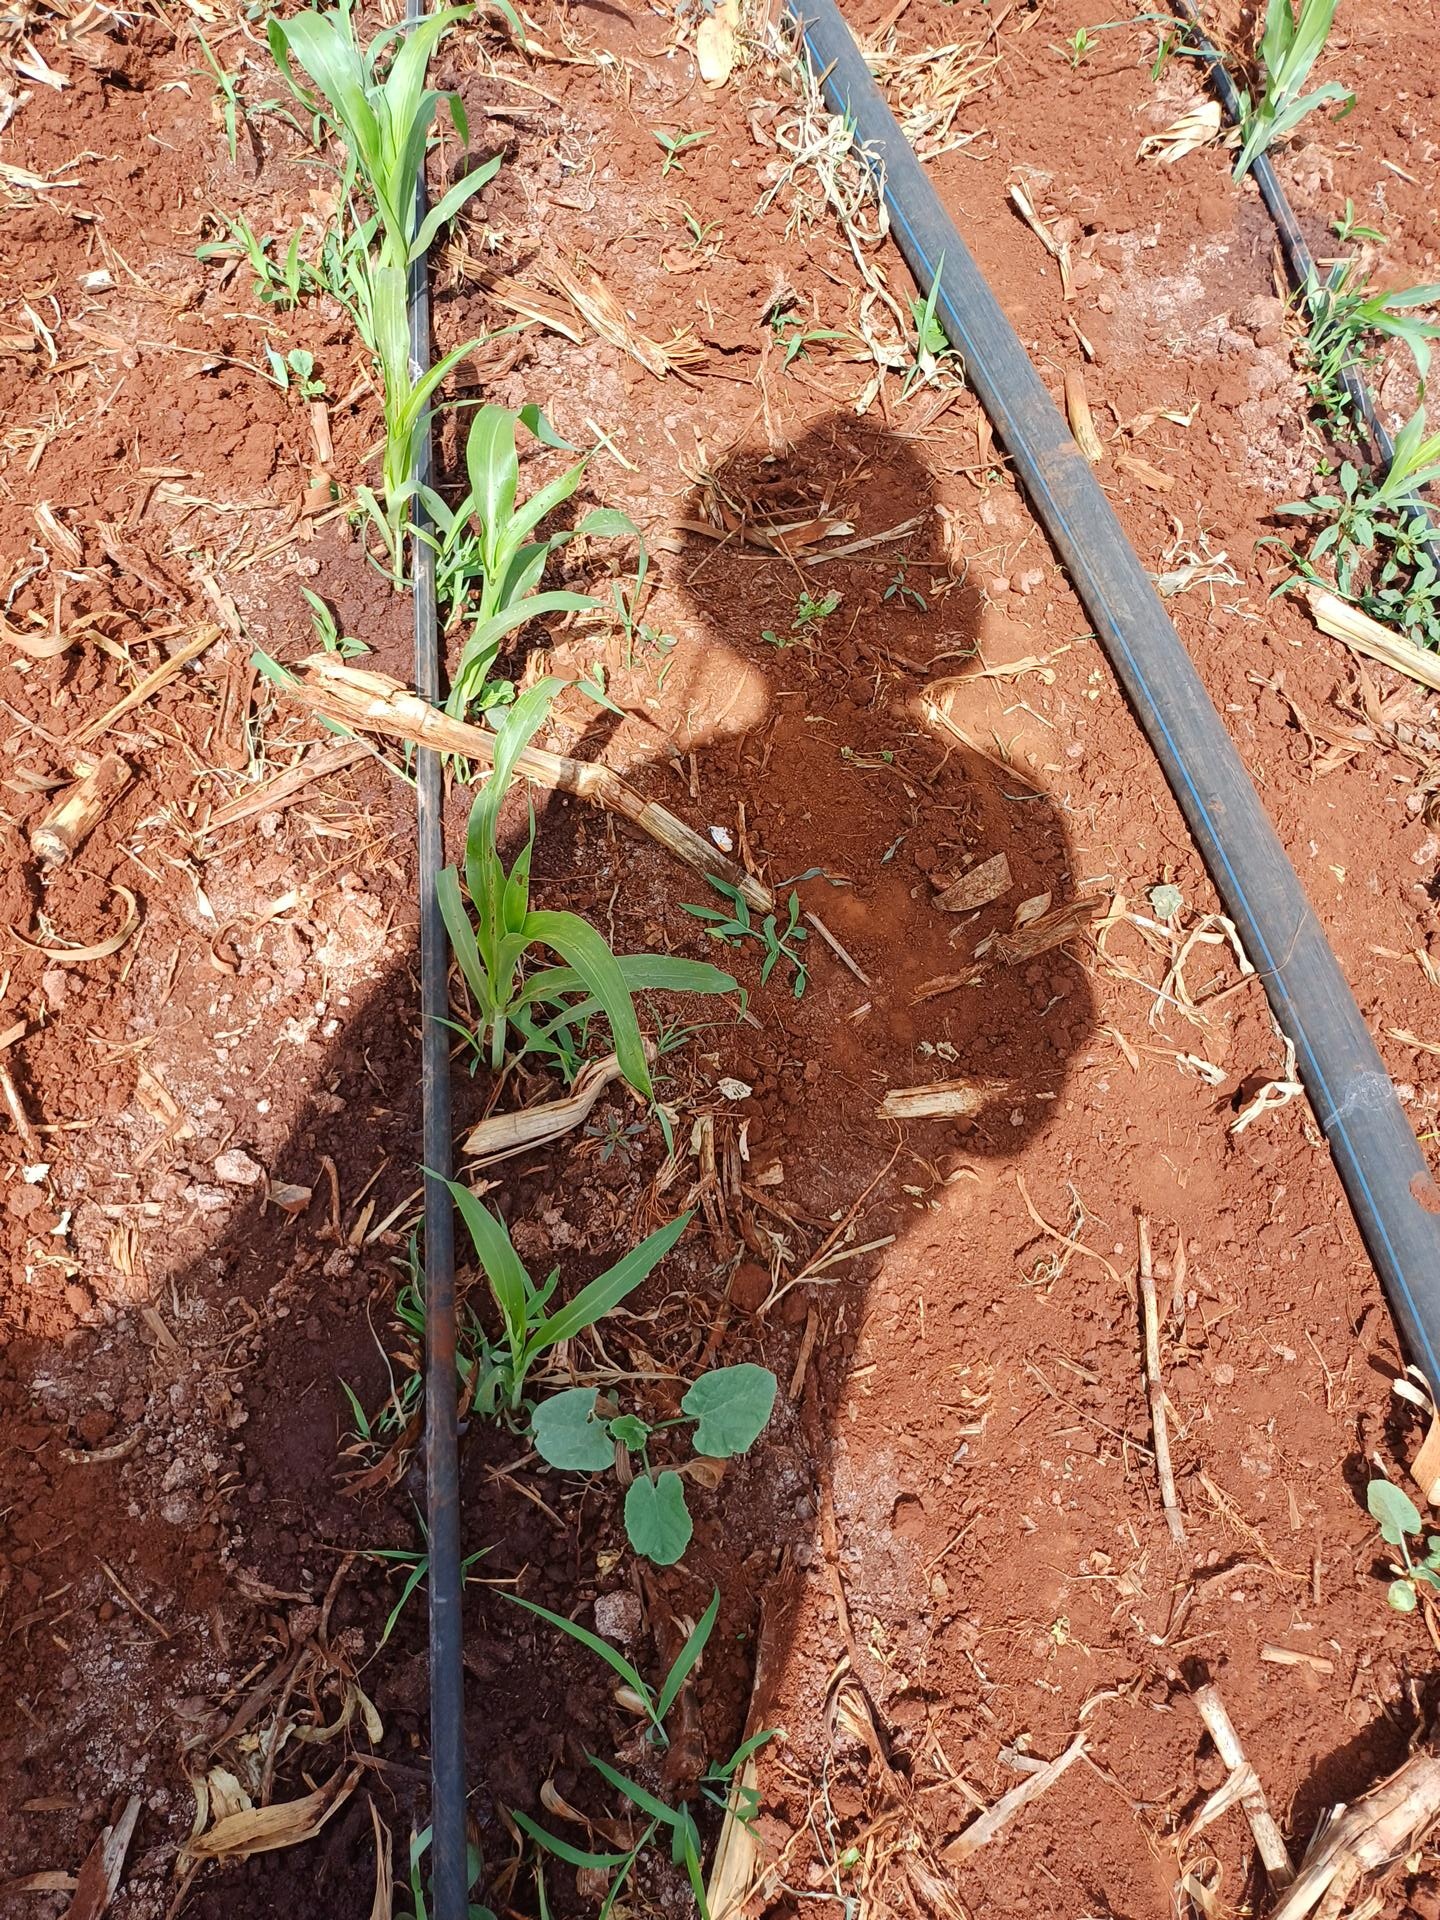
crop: sorghum
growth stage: vegetative
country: Kenya
